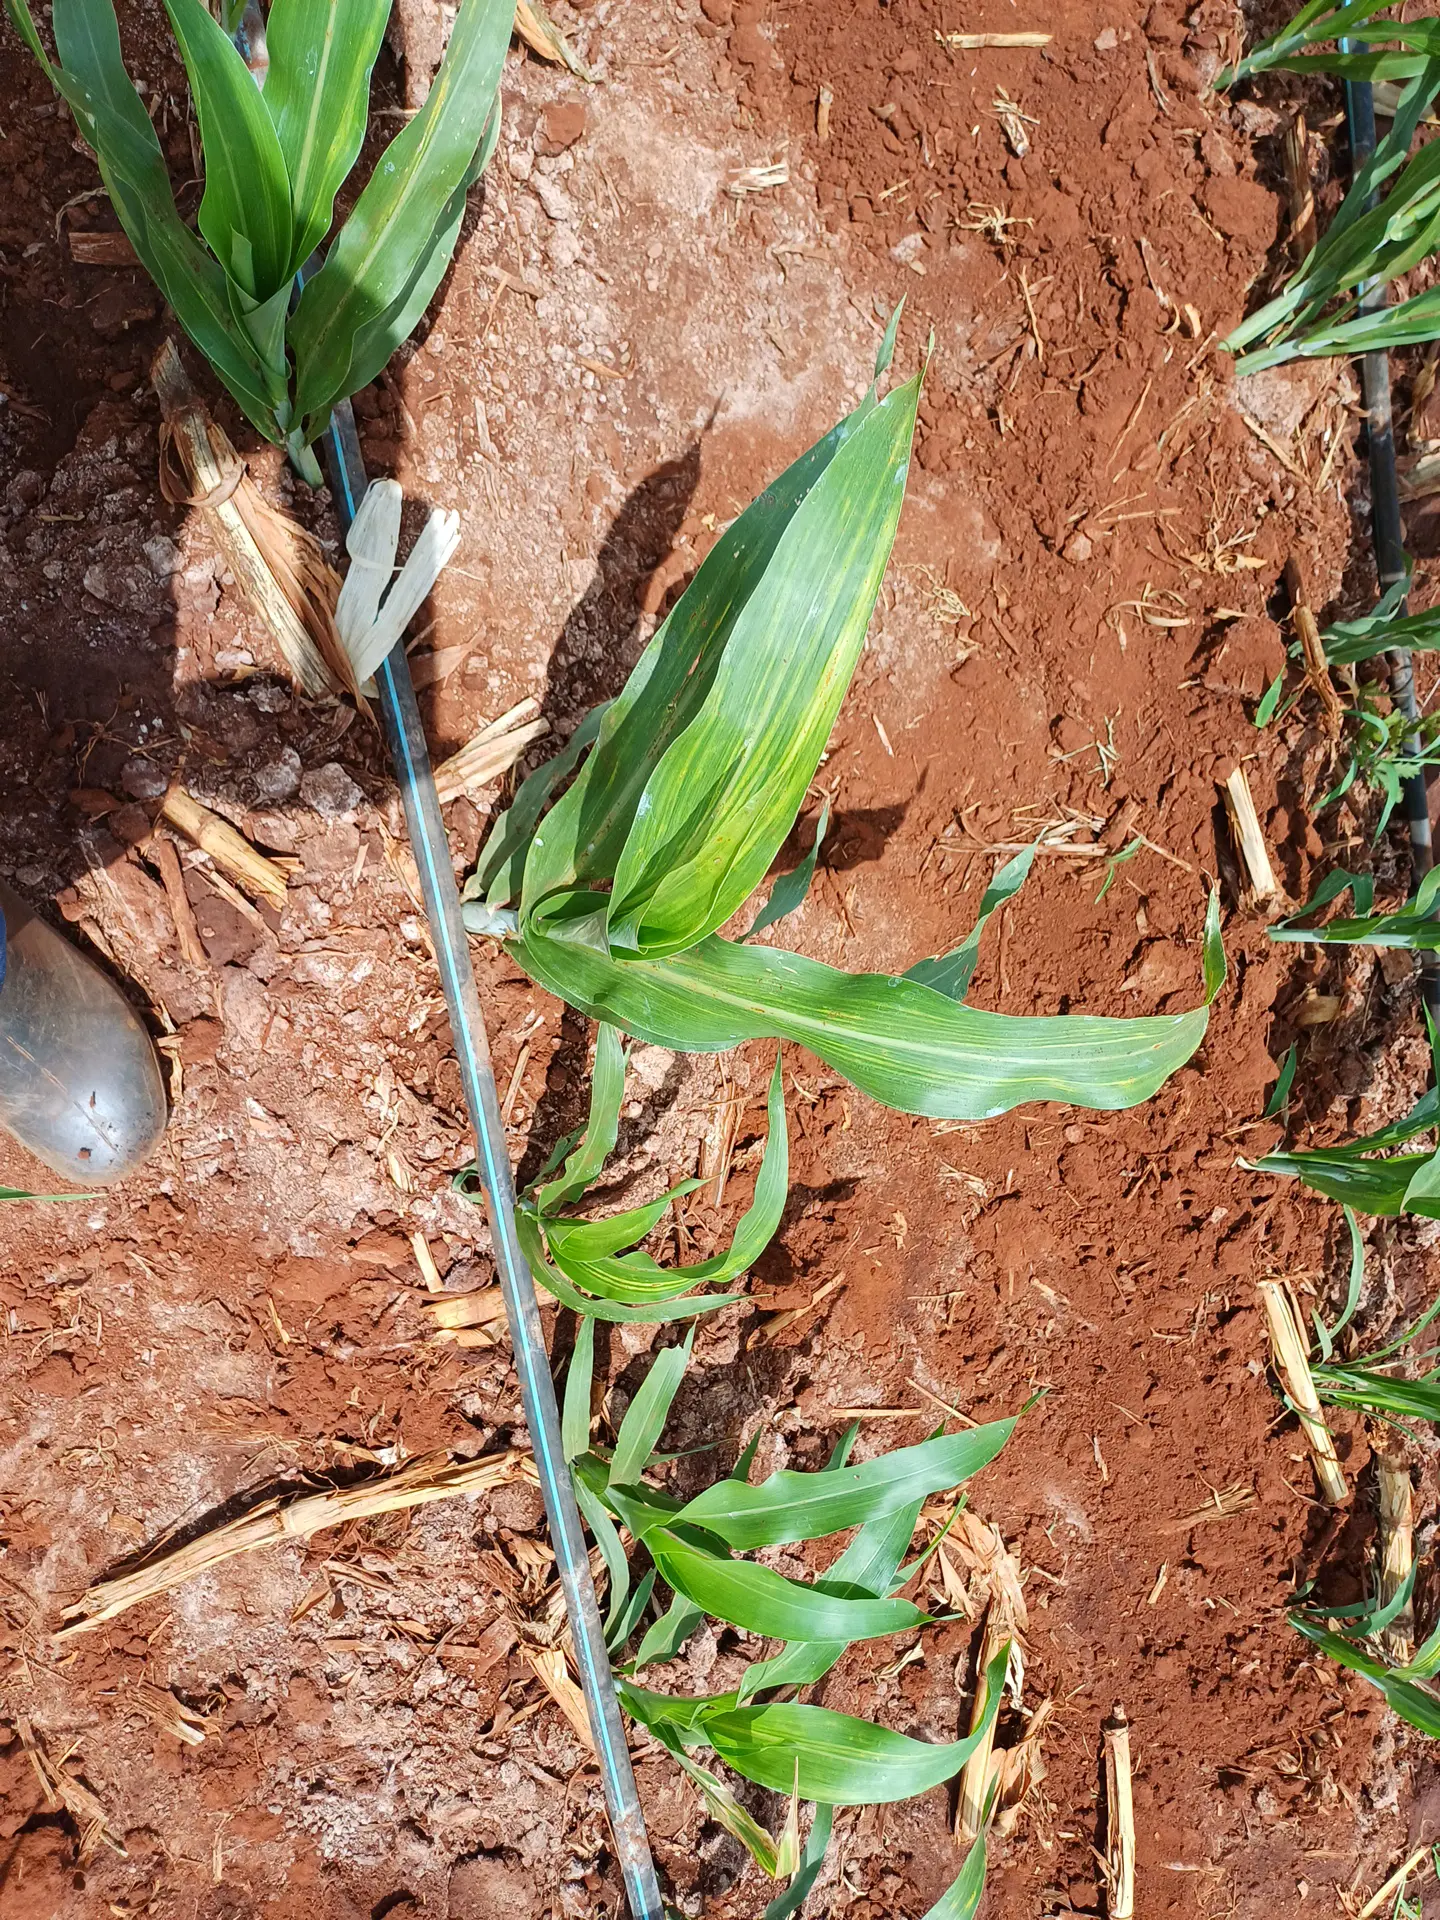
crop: sorghum
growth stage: vegetative
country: Kenya
